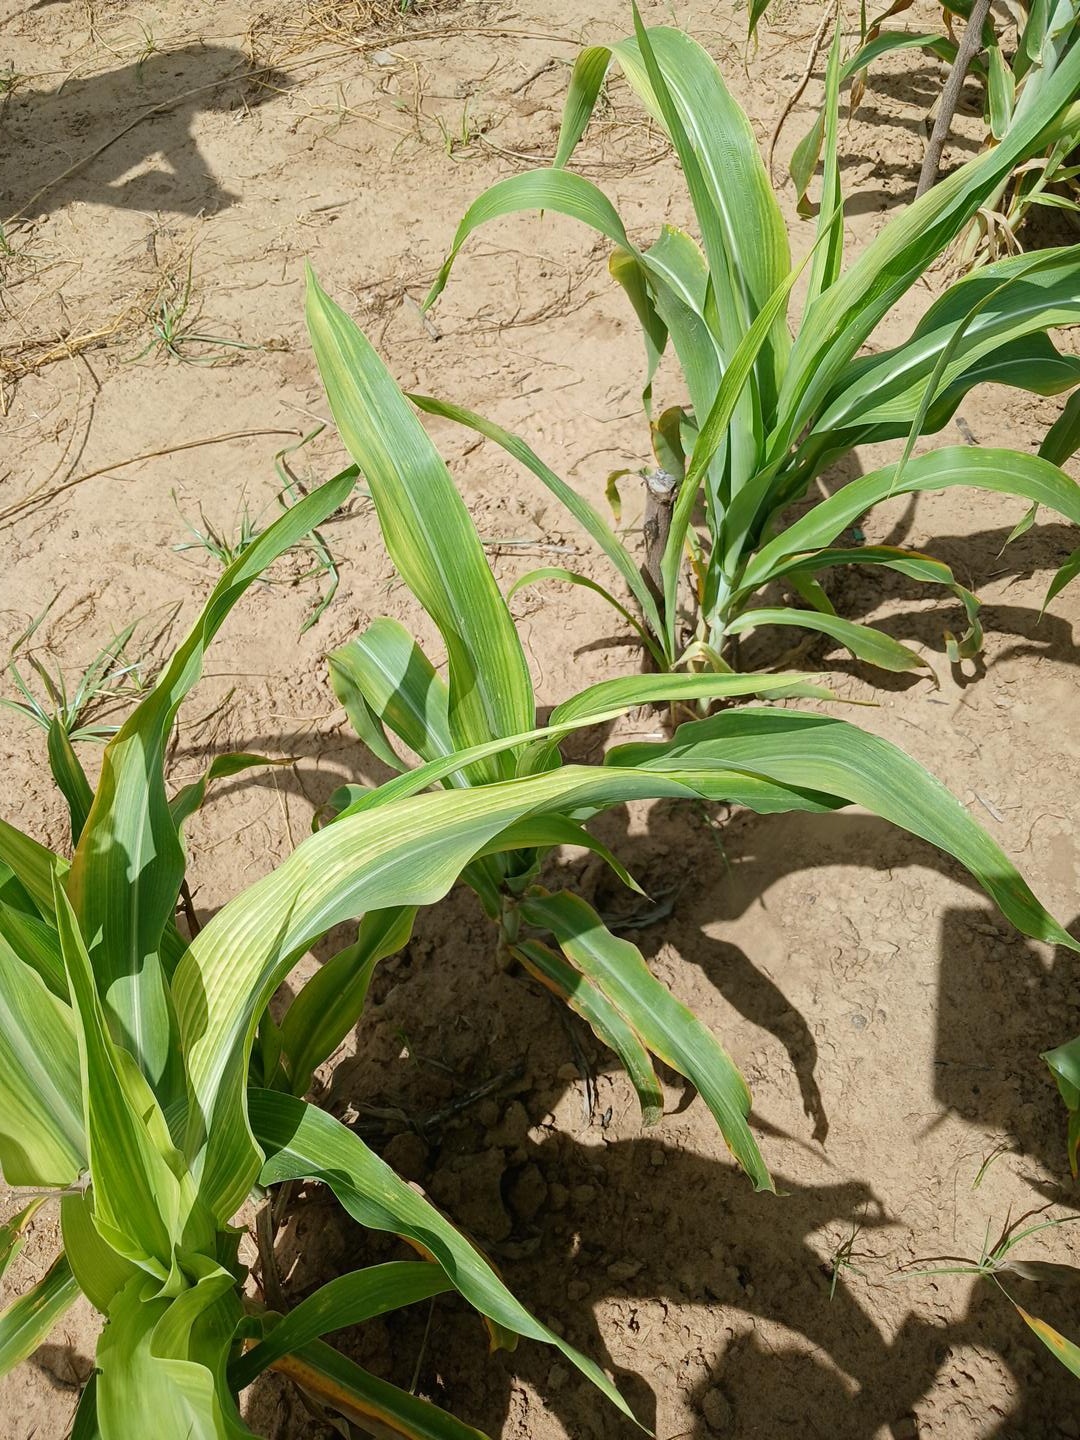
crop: sorghum
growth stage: vegetative
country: Senegal
